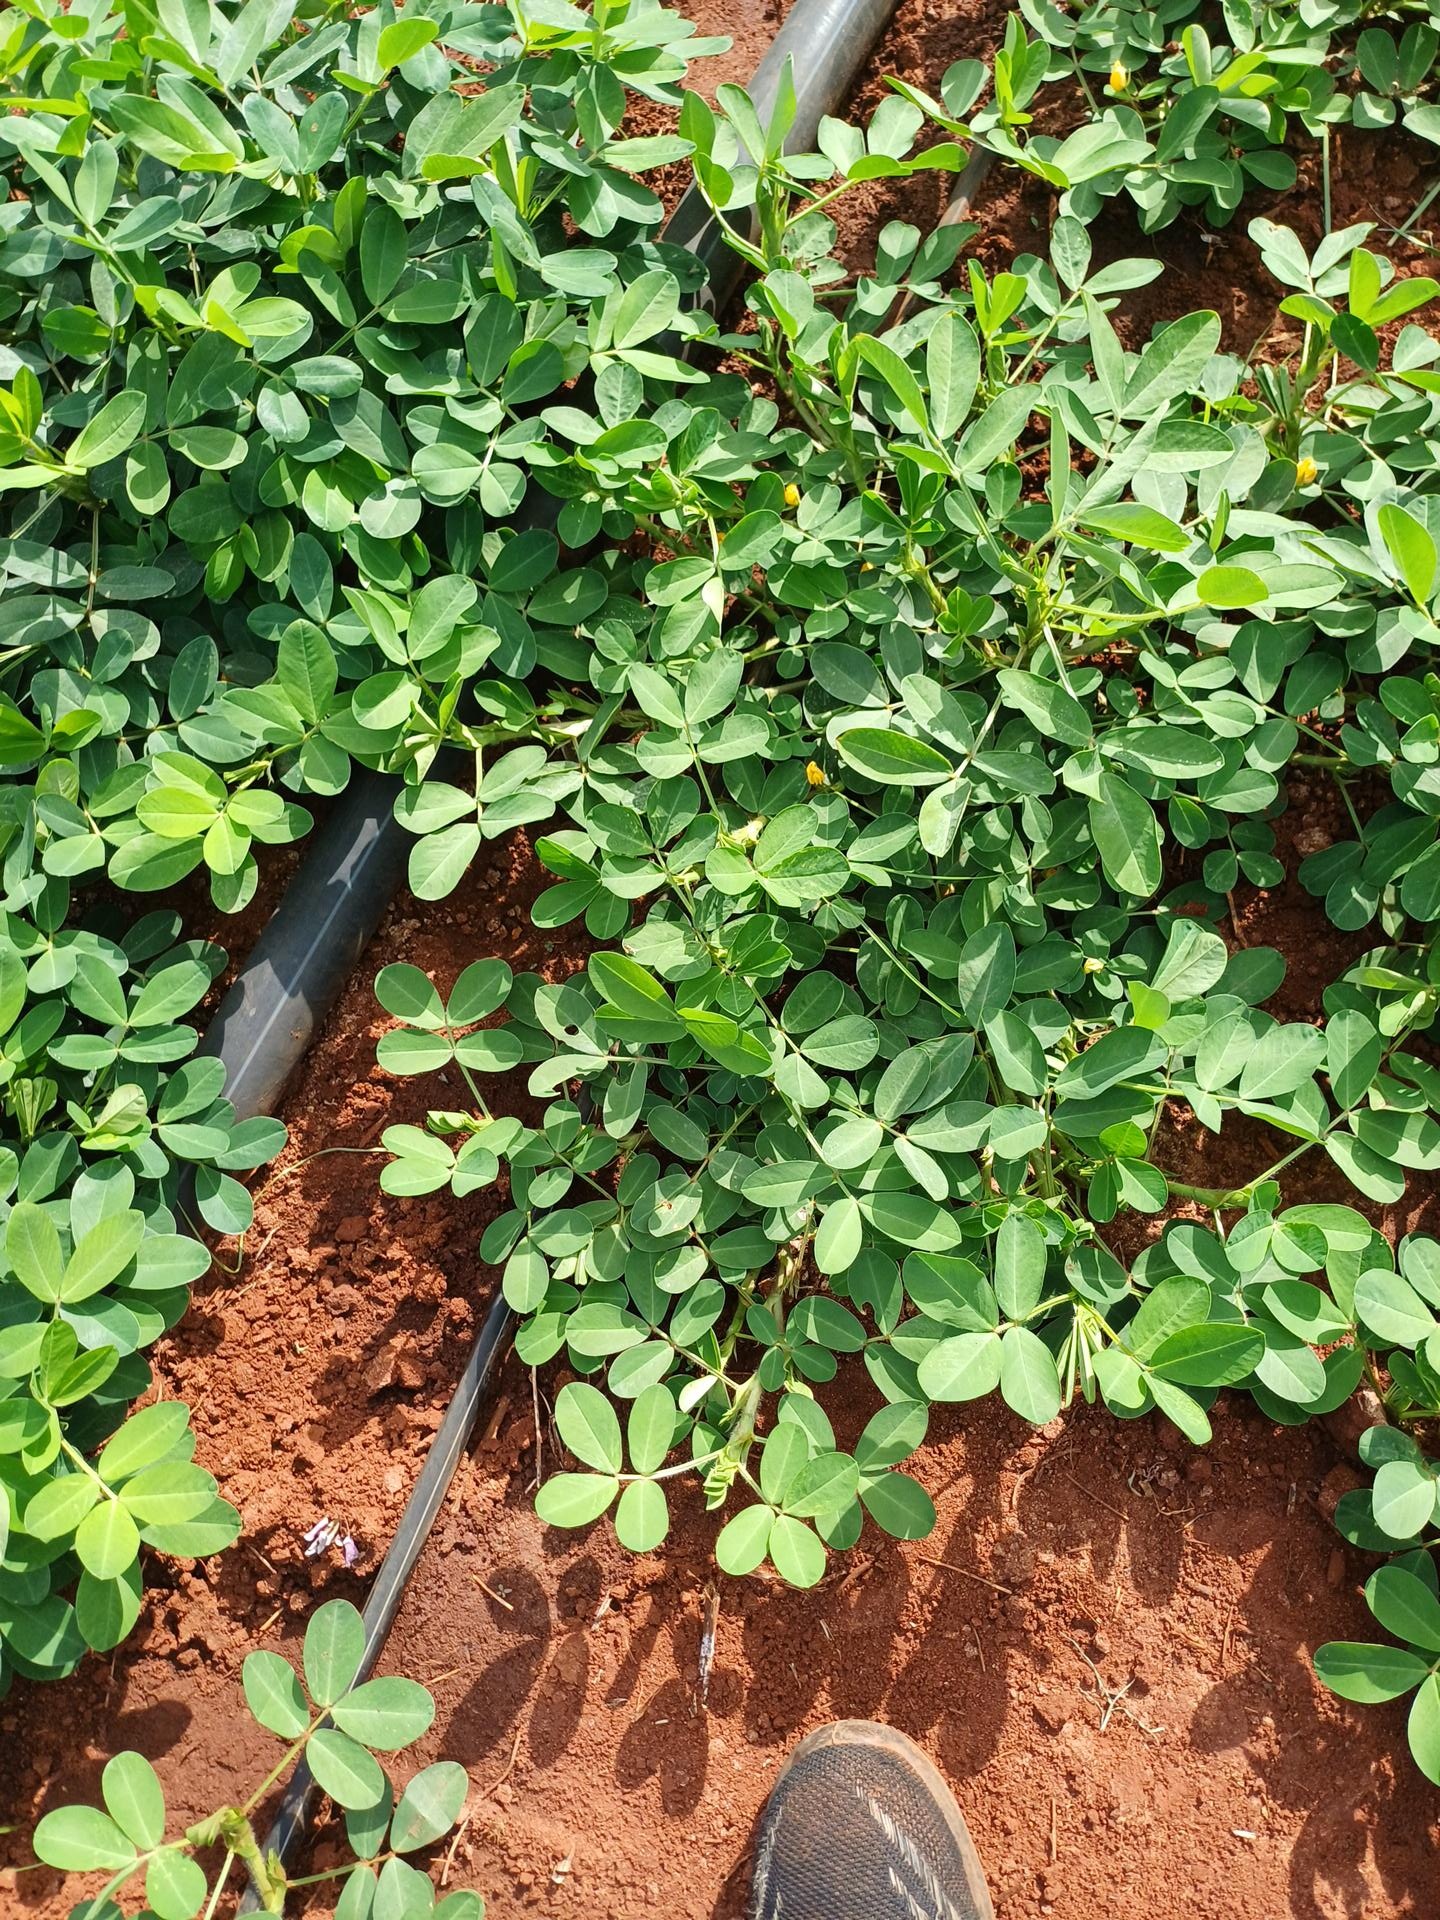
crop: groundnut
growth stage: flowering
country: Kenya
